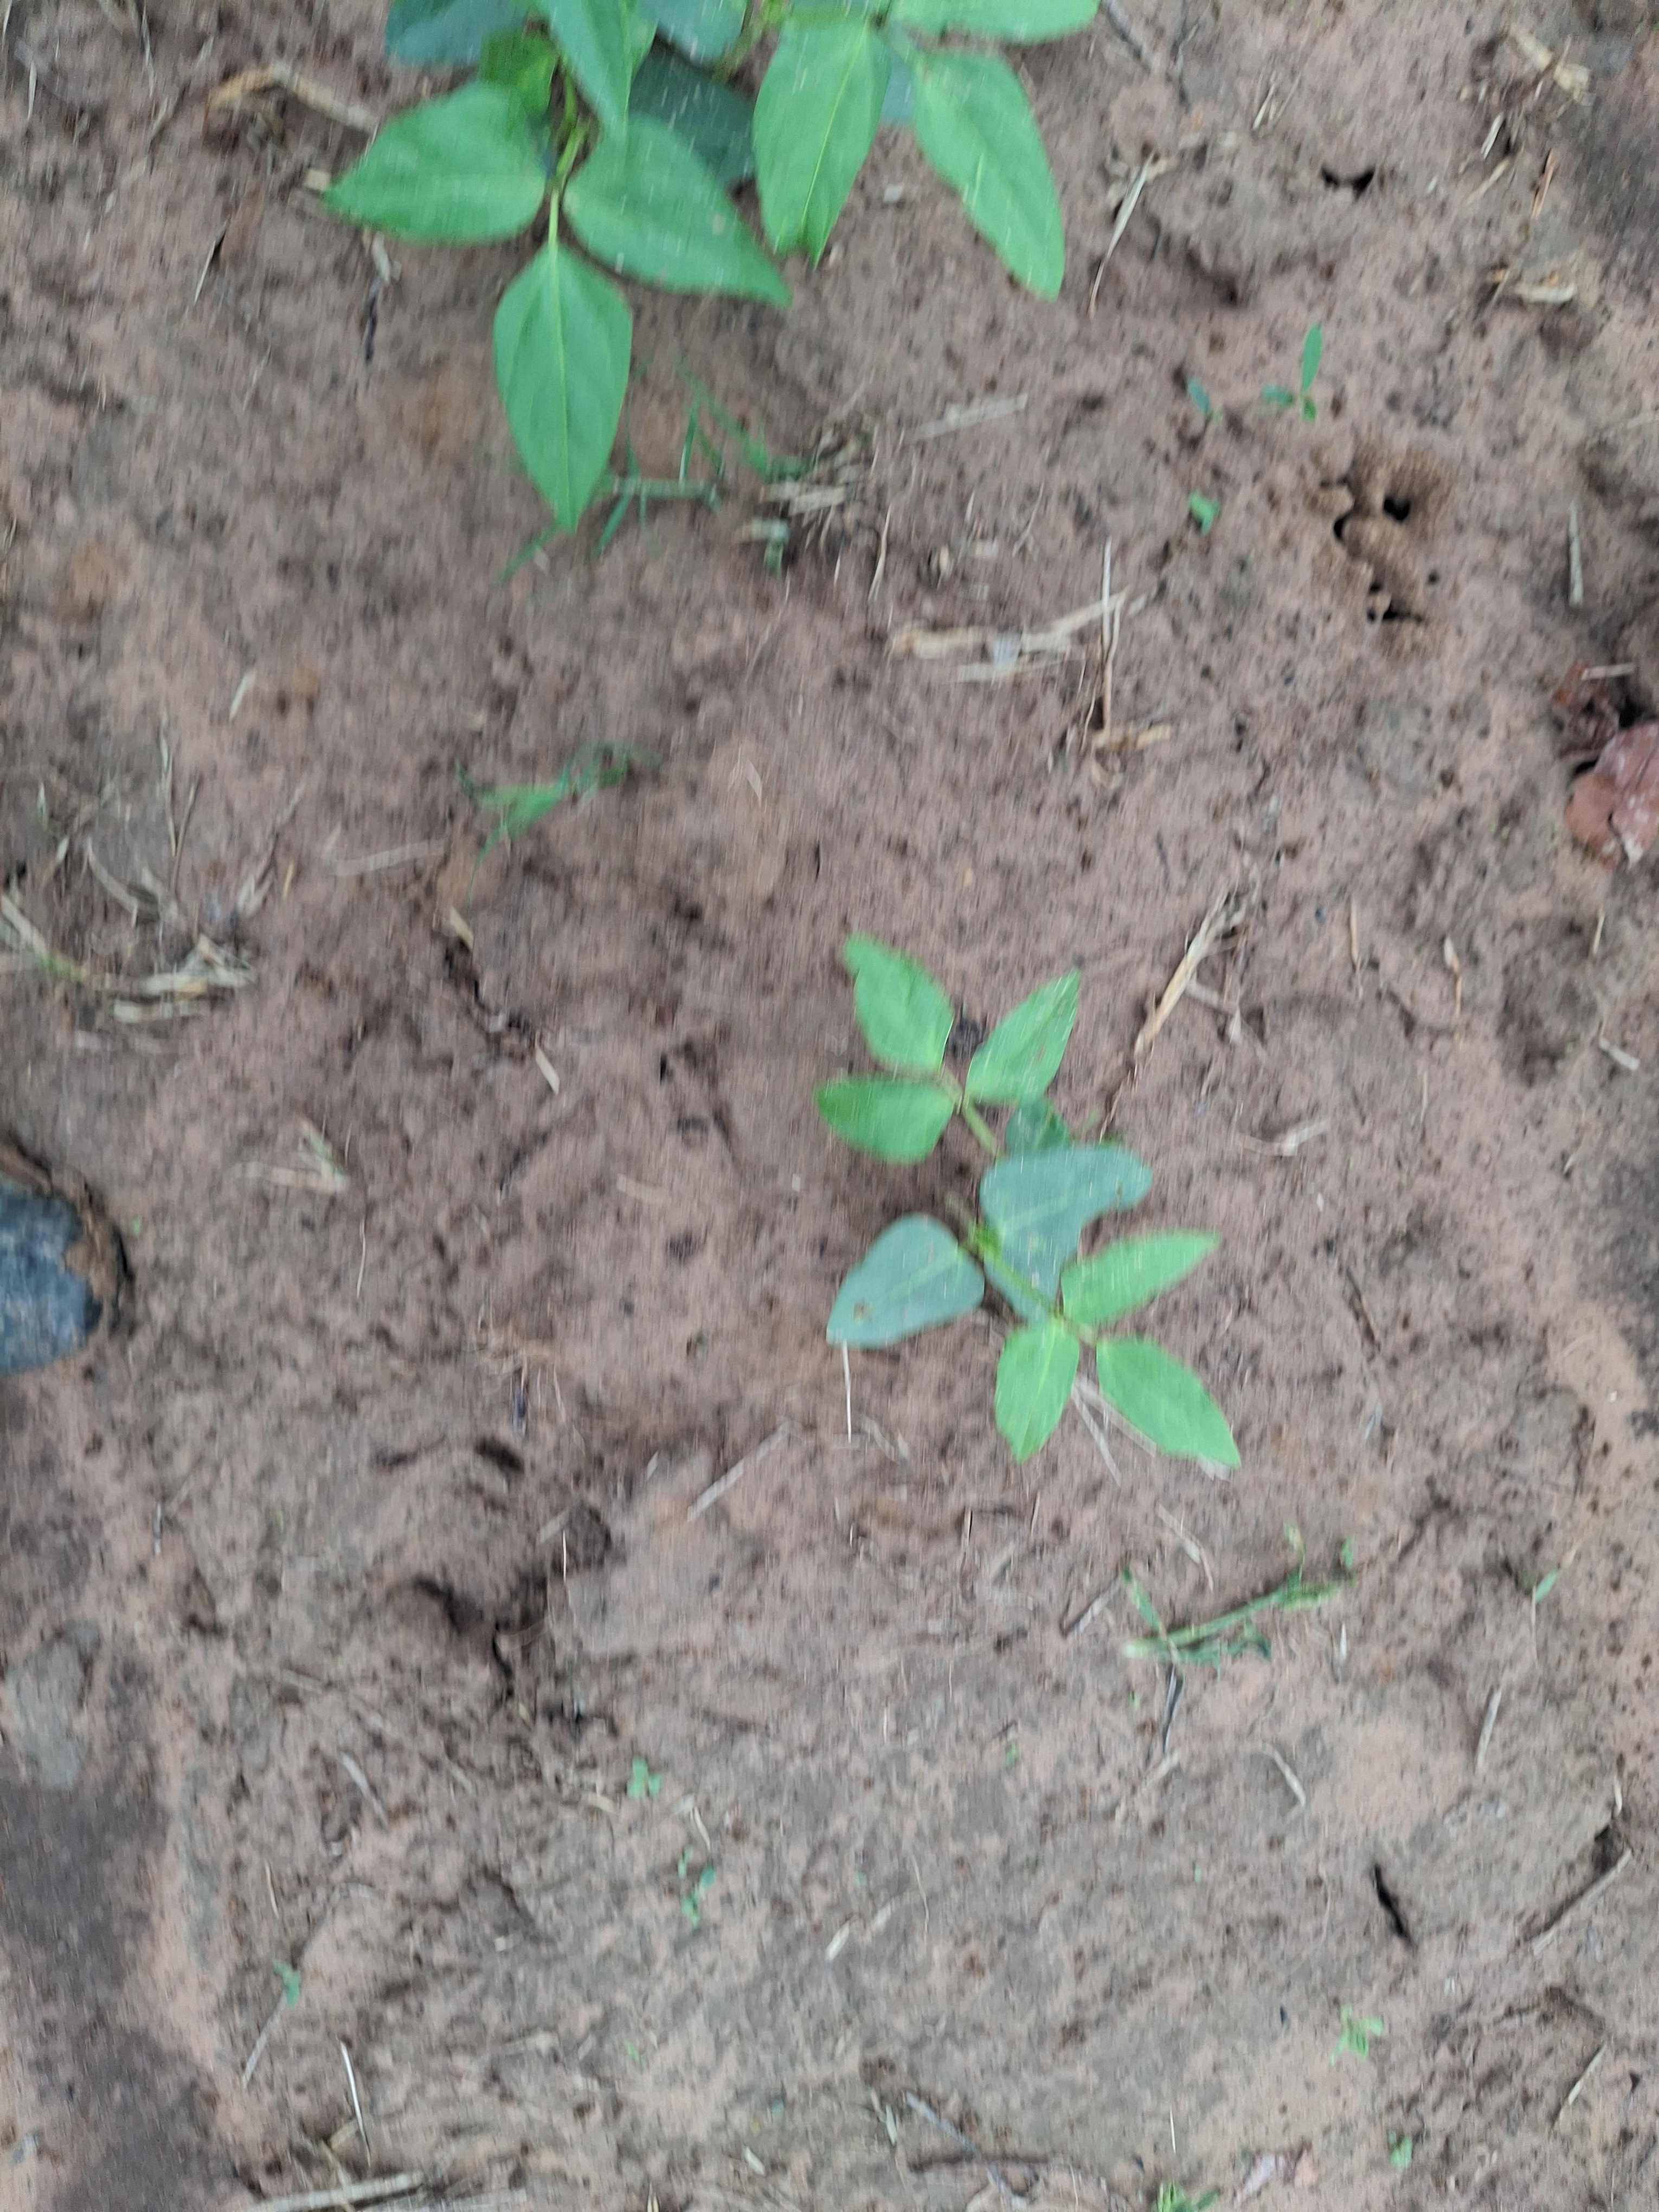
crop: cowpea
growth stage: emergence
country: Nigeria
